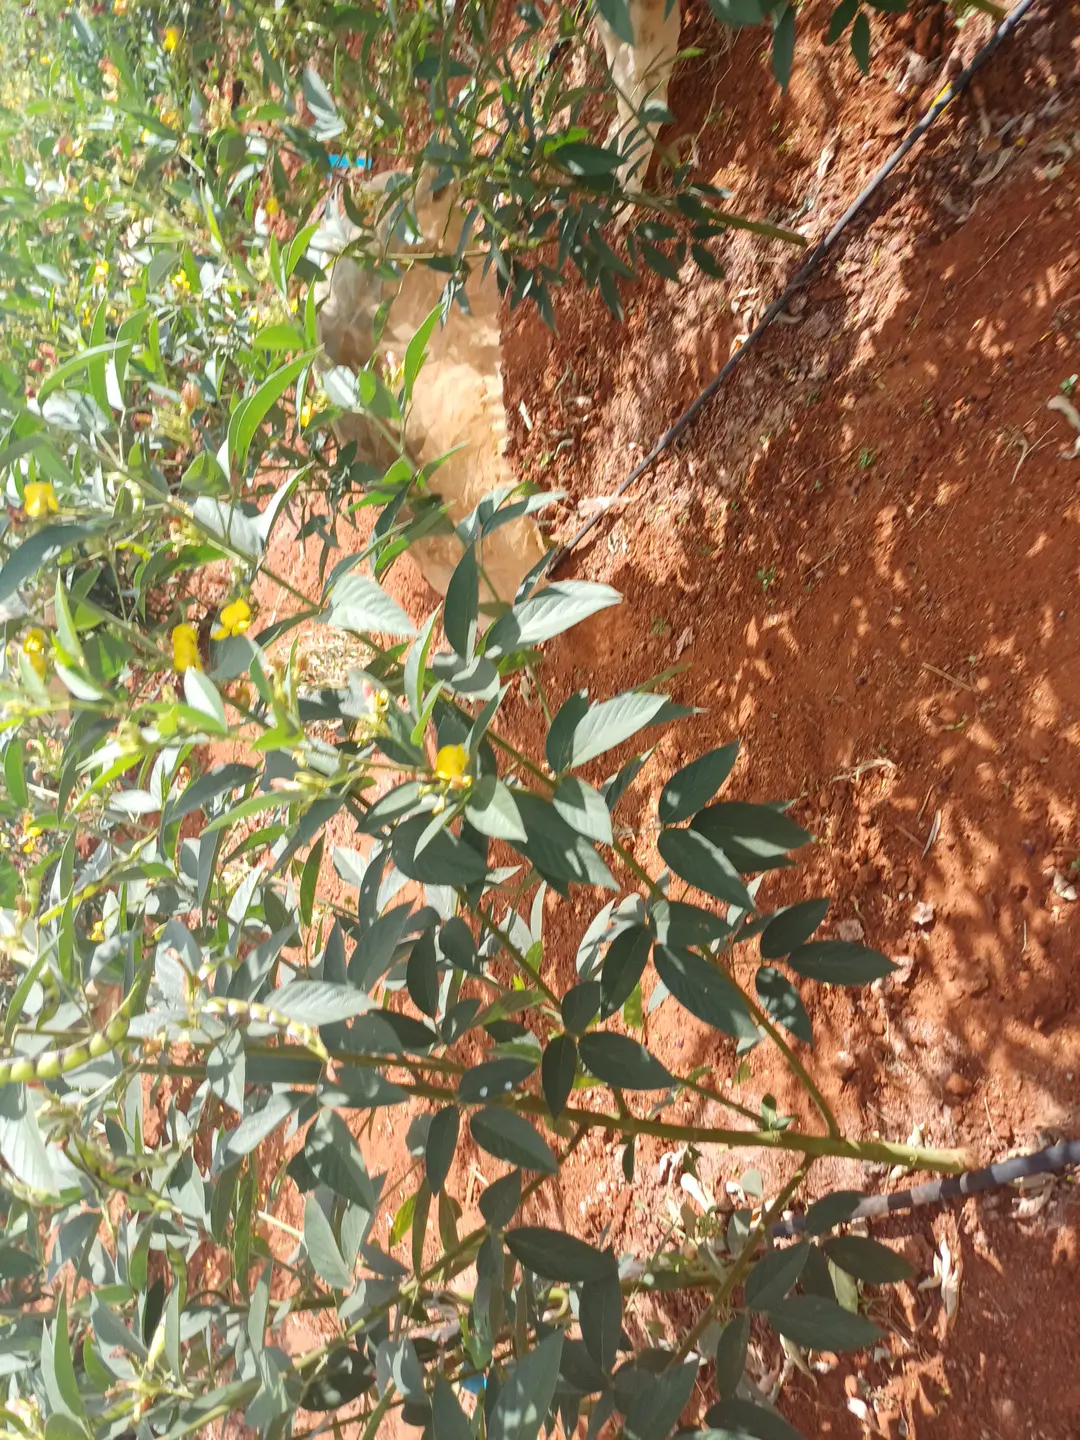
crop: pigeonpea
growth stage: development pod
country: Kenya
